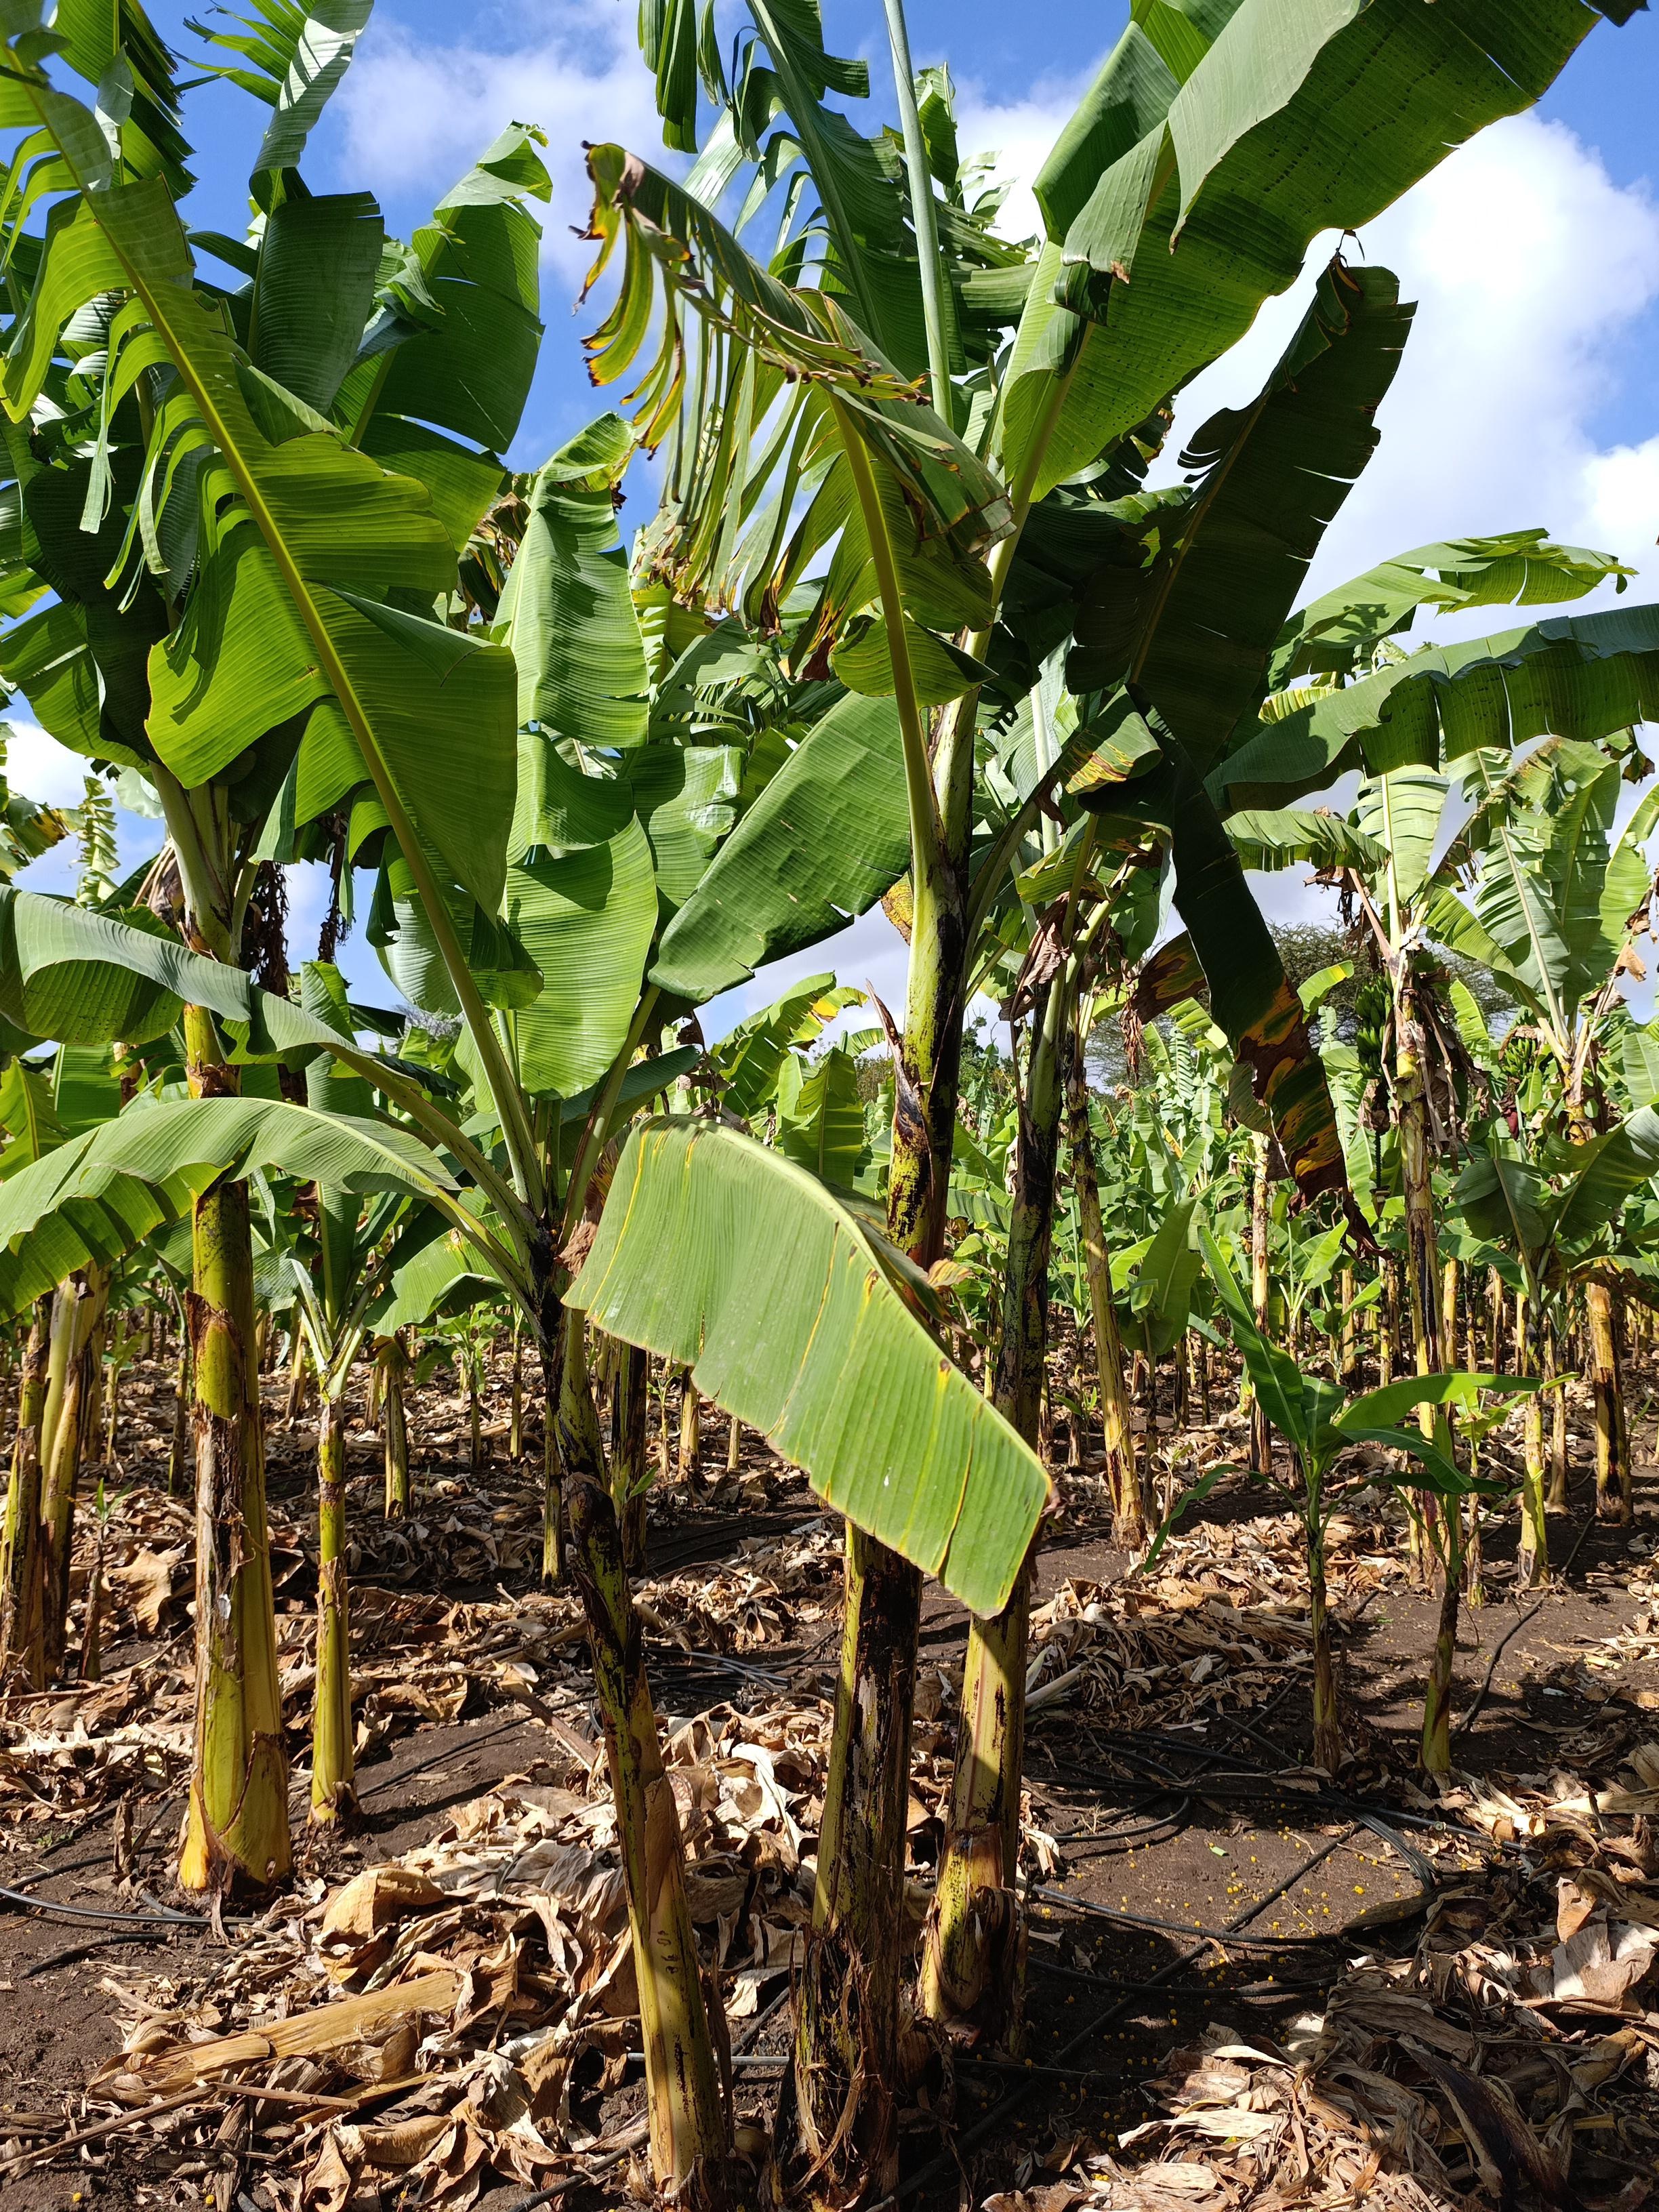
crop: banana
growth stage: vegetative
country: Tanzania
